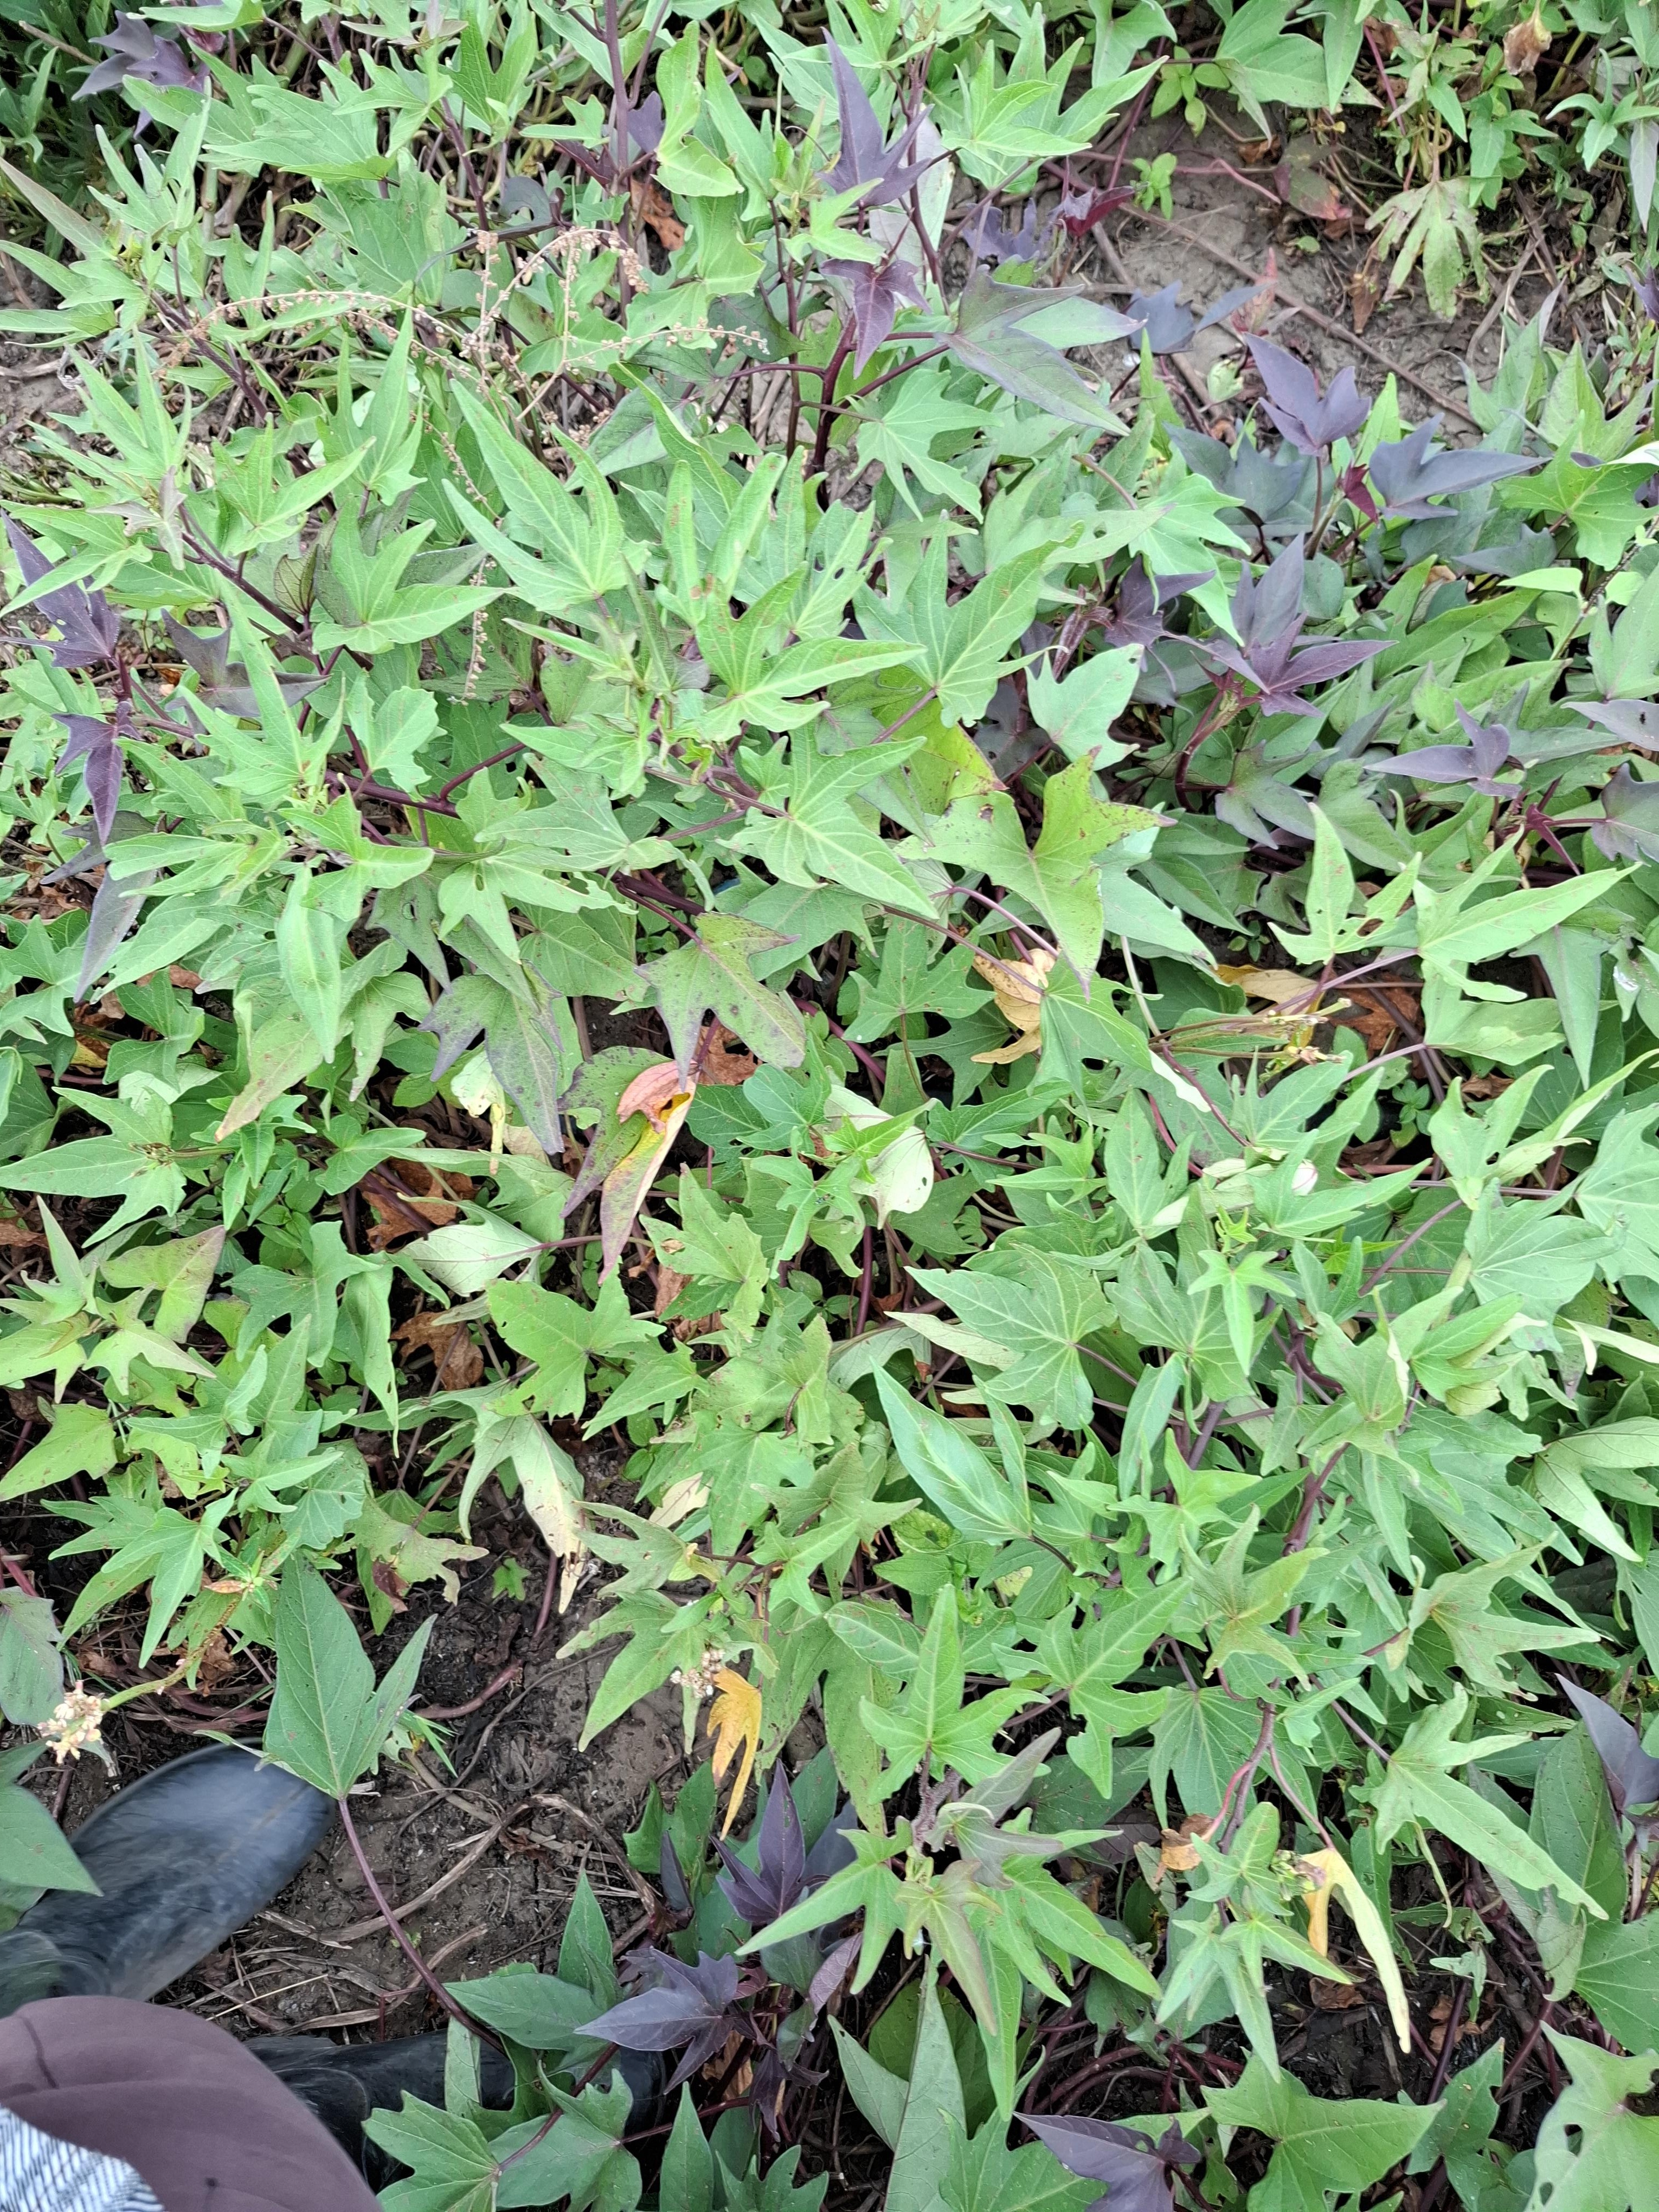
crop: sweet potato
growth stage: flowering
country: Tanzania
